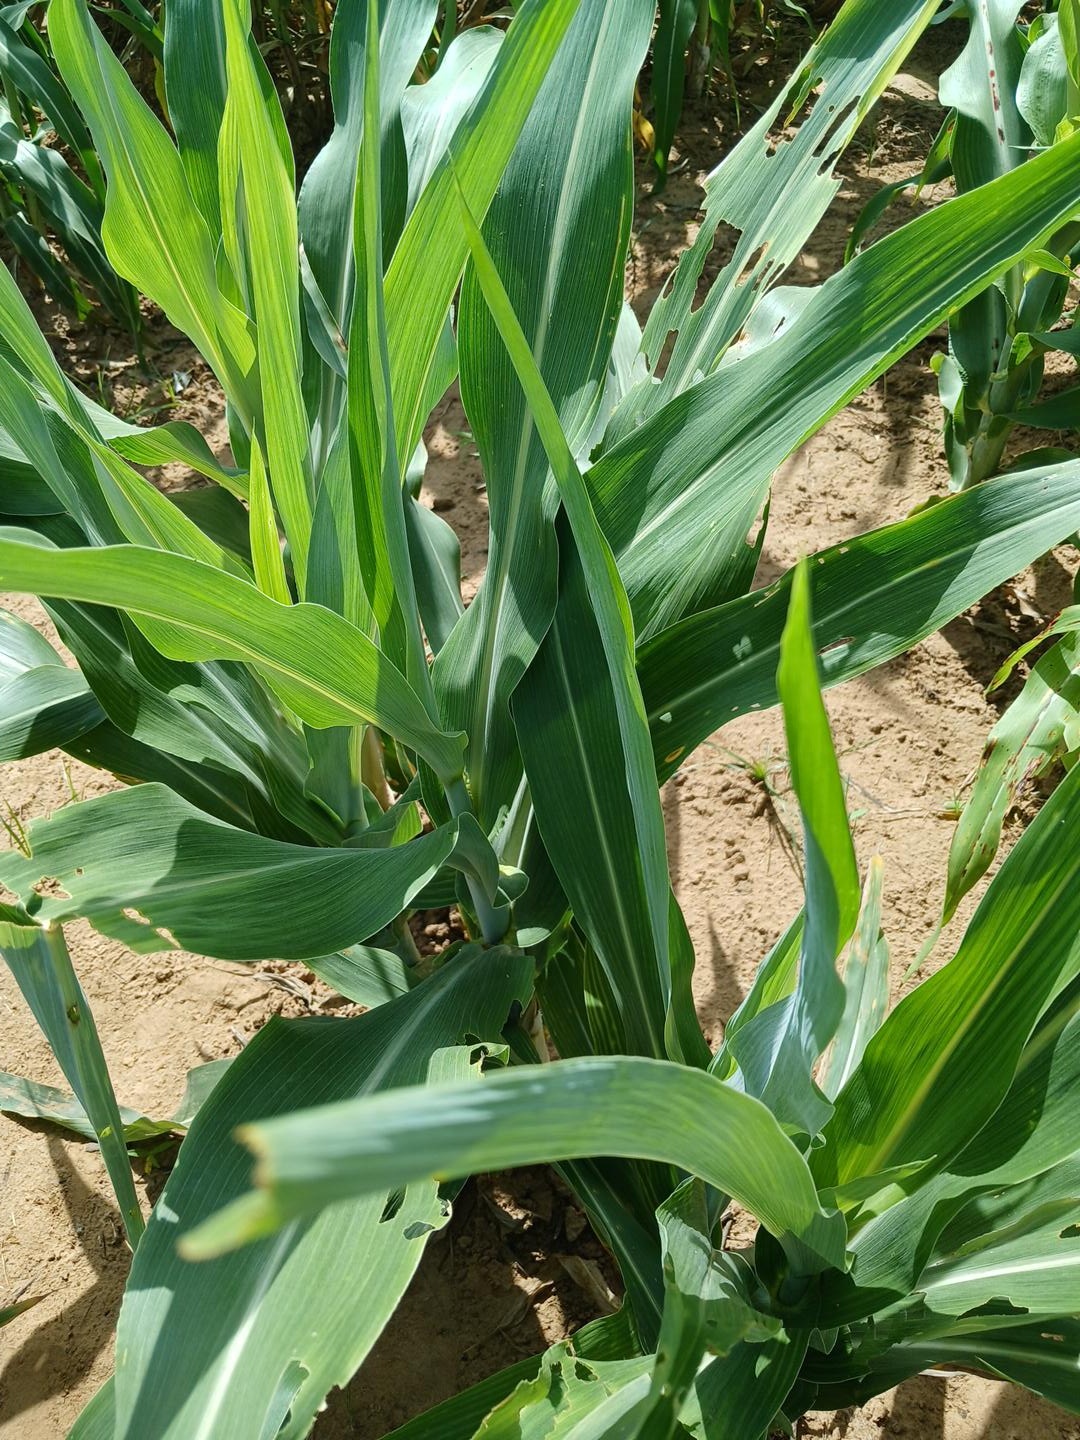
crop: sorghum
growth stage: vegetative
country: Senegal
